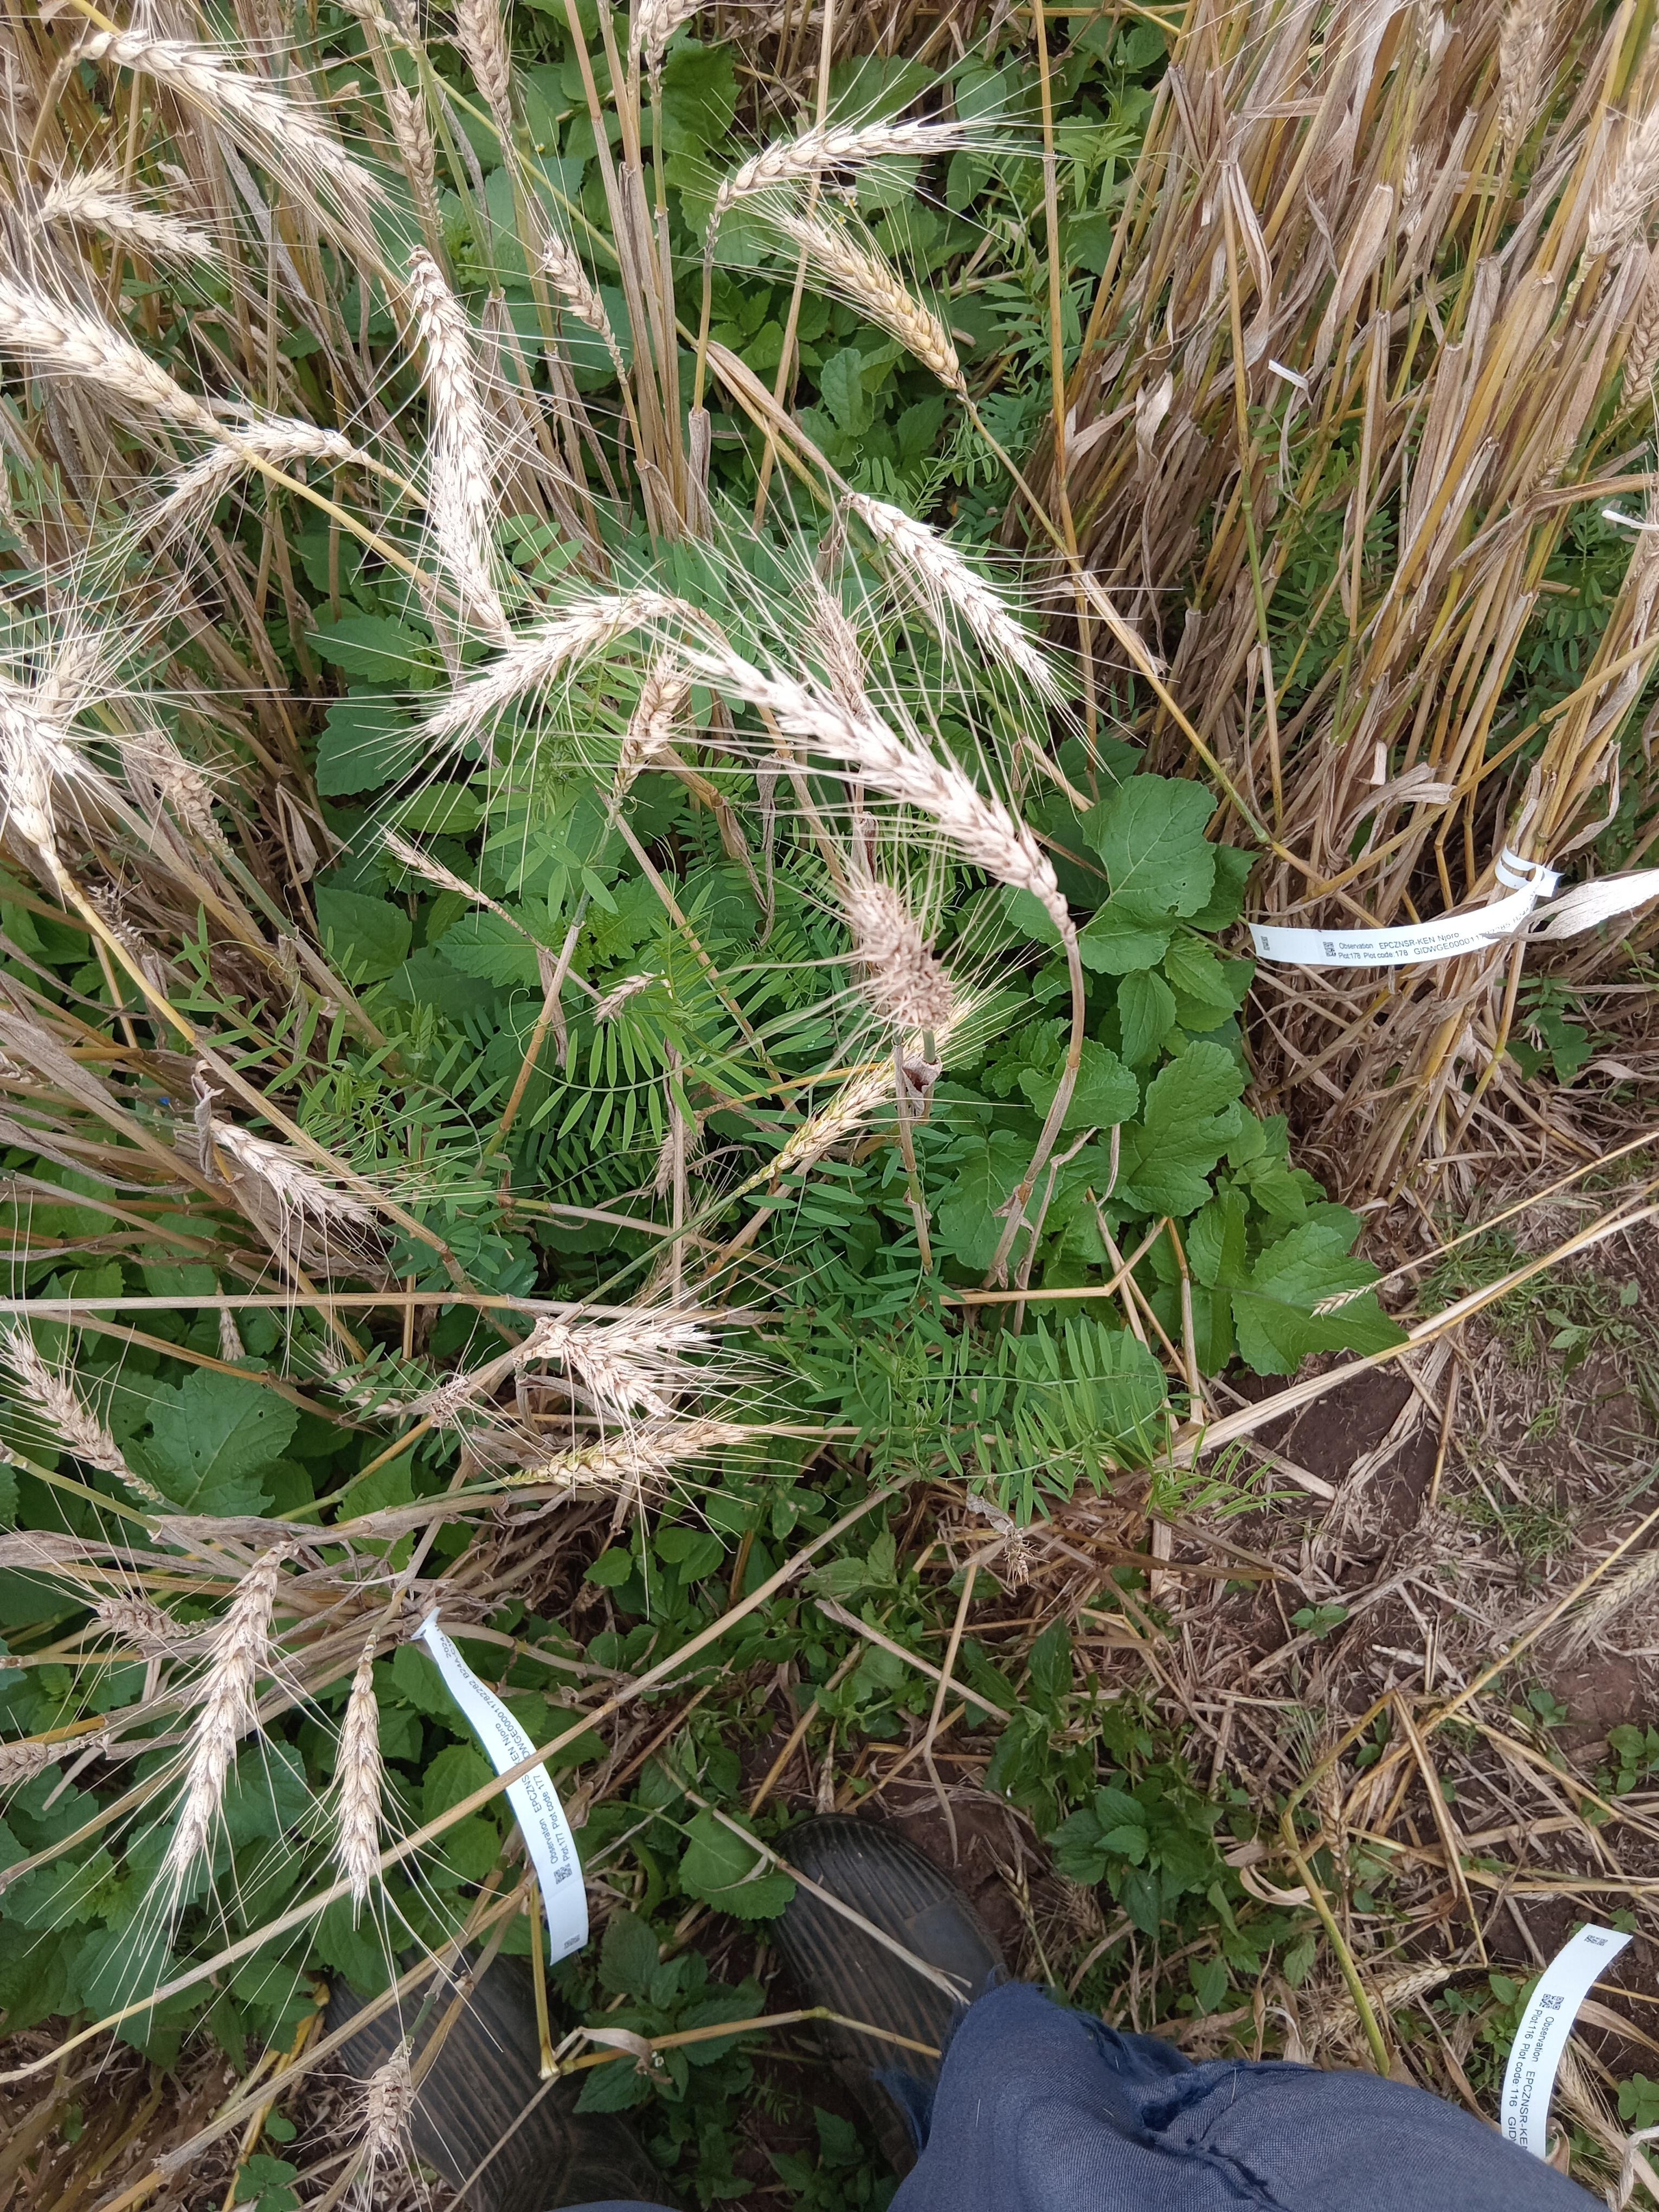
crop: wheat
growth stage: maturity
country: Kenya
